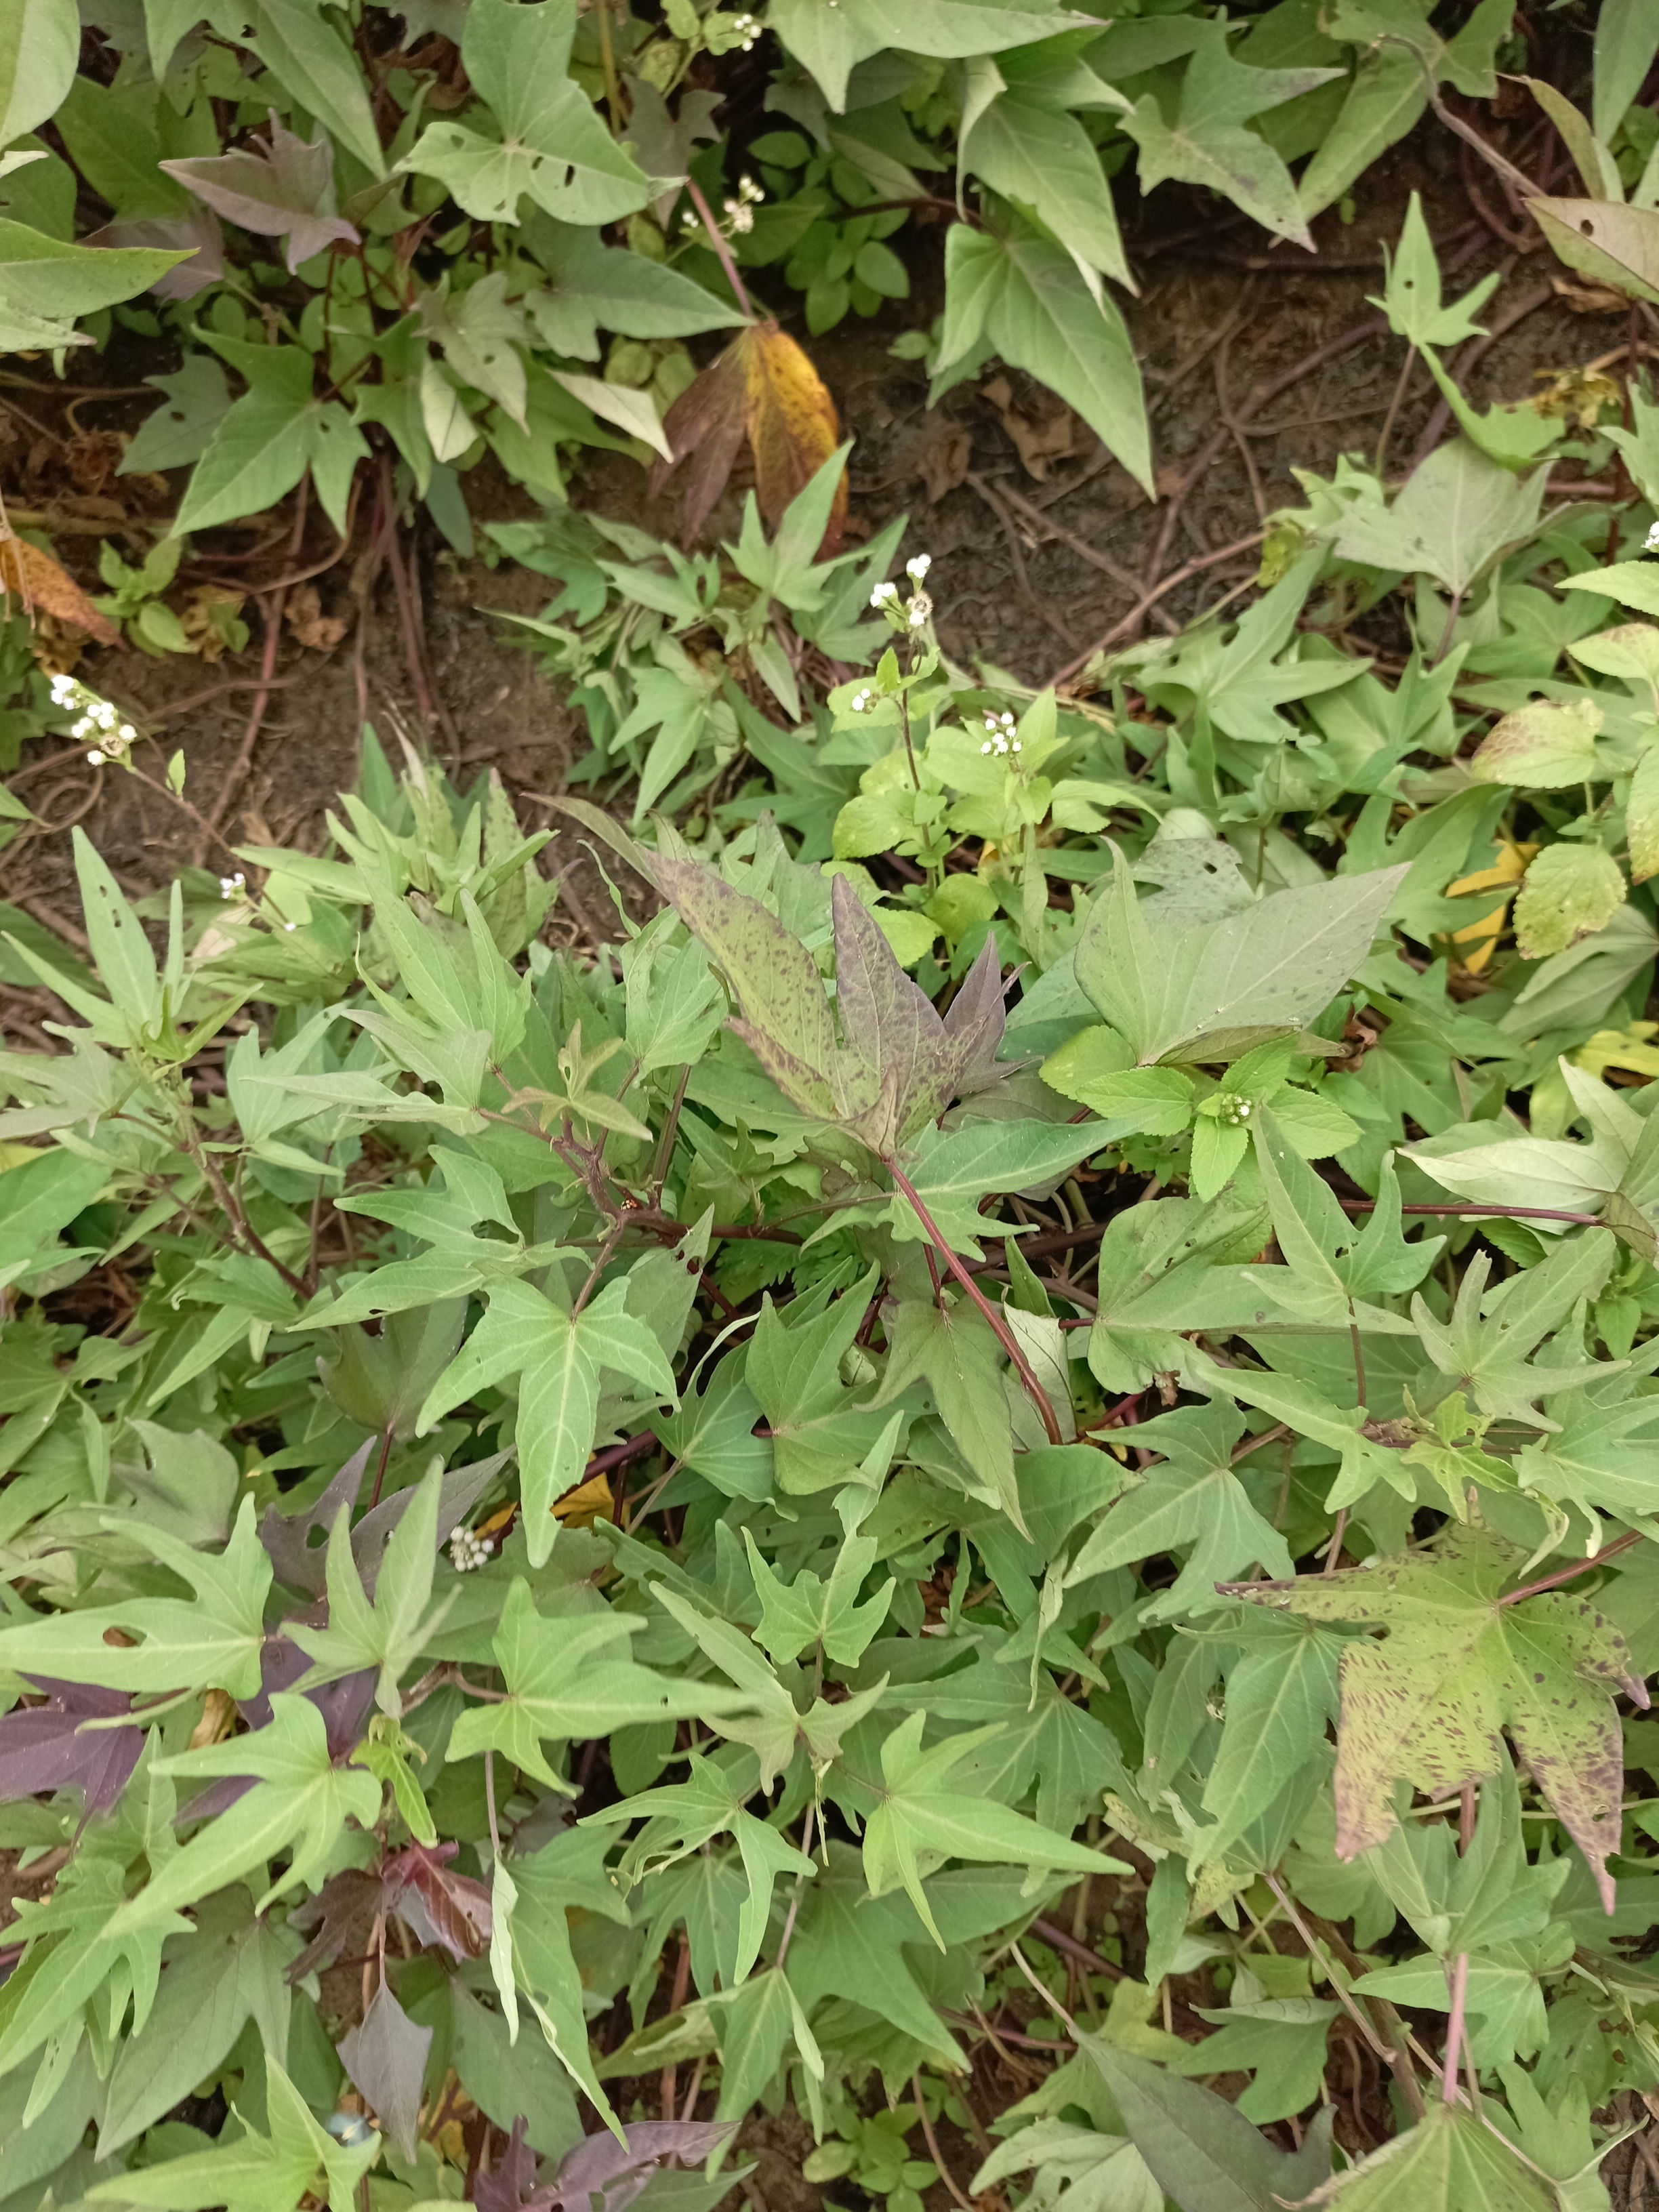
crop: sweet potato
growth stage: flowering
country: Tanzania
